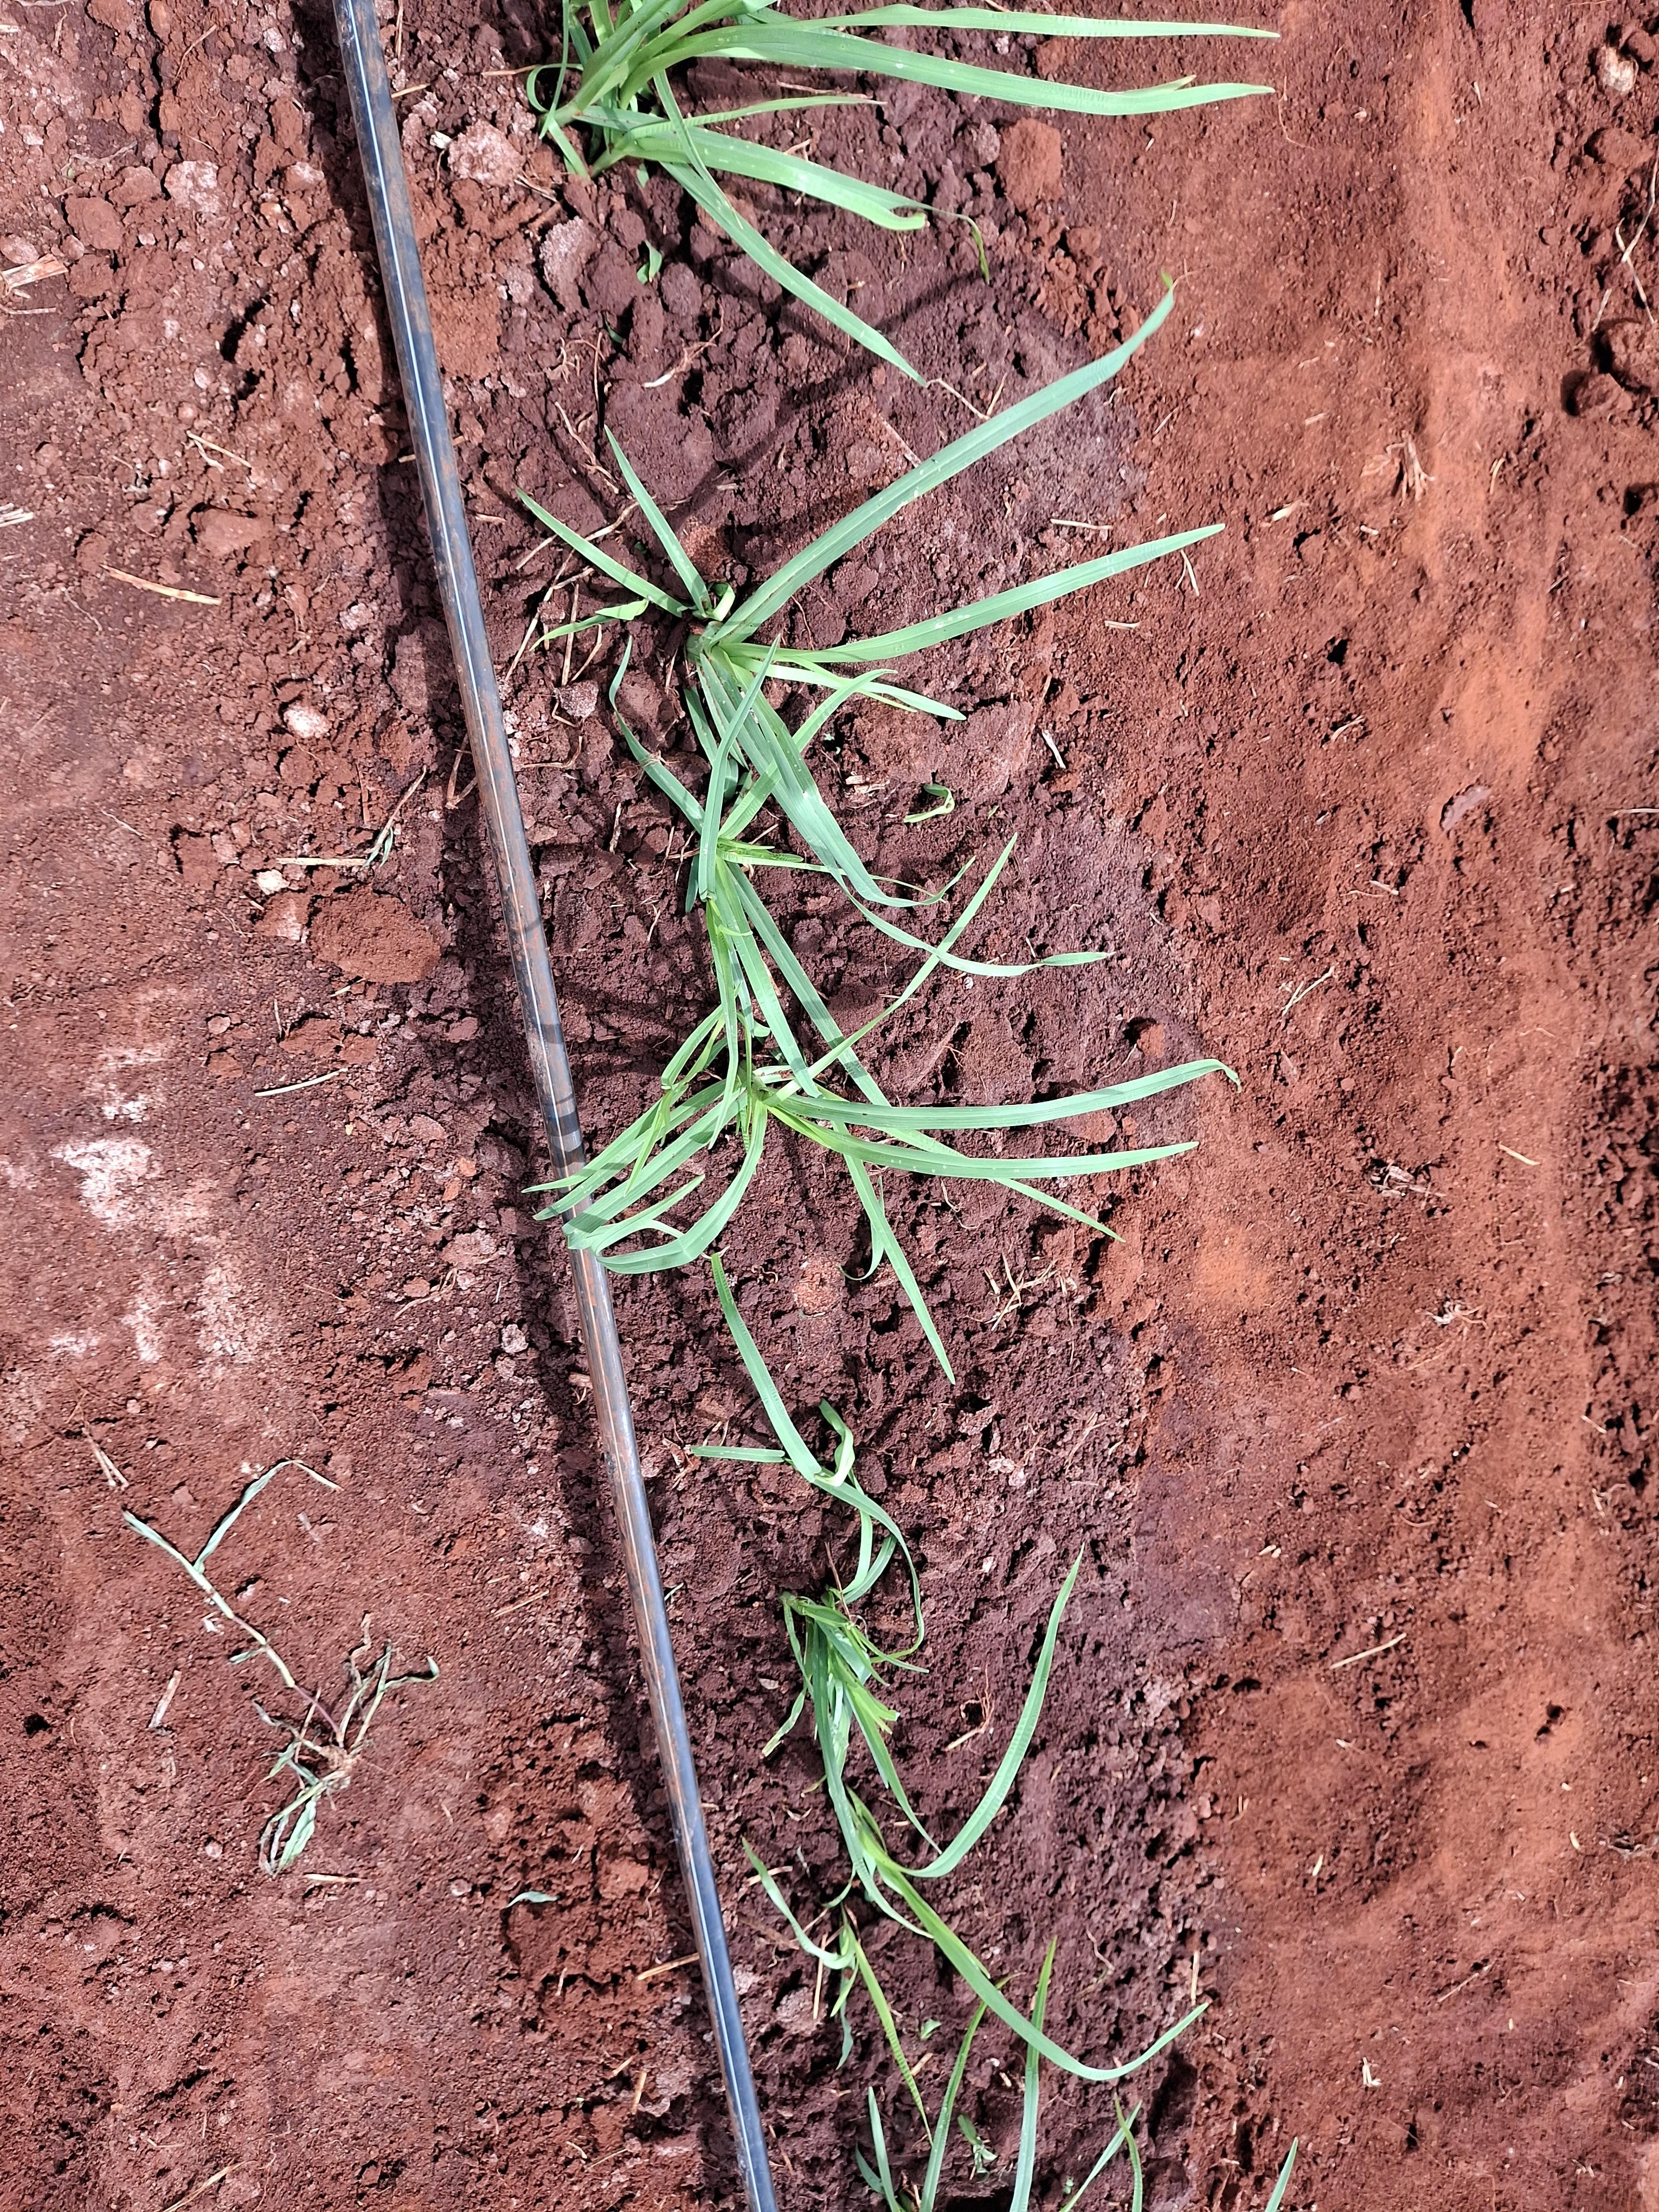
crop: finger millet
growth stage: vegetative
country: Kenya
